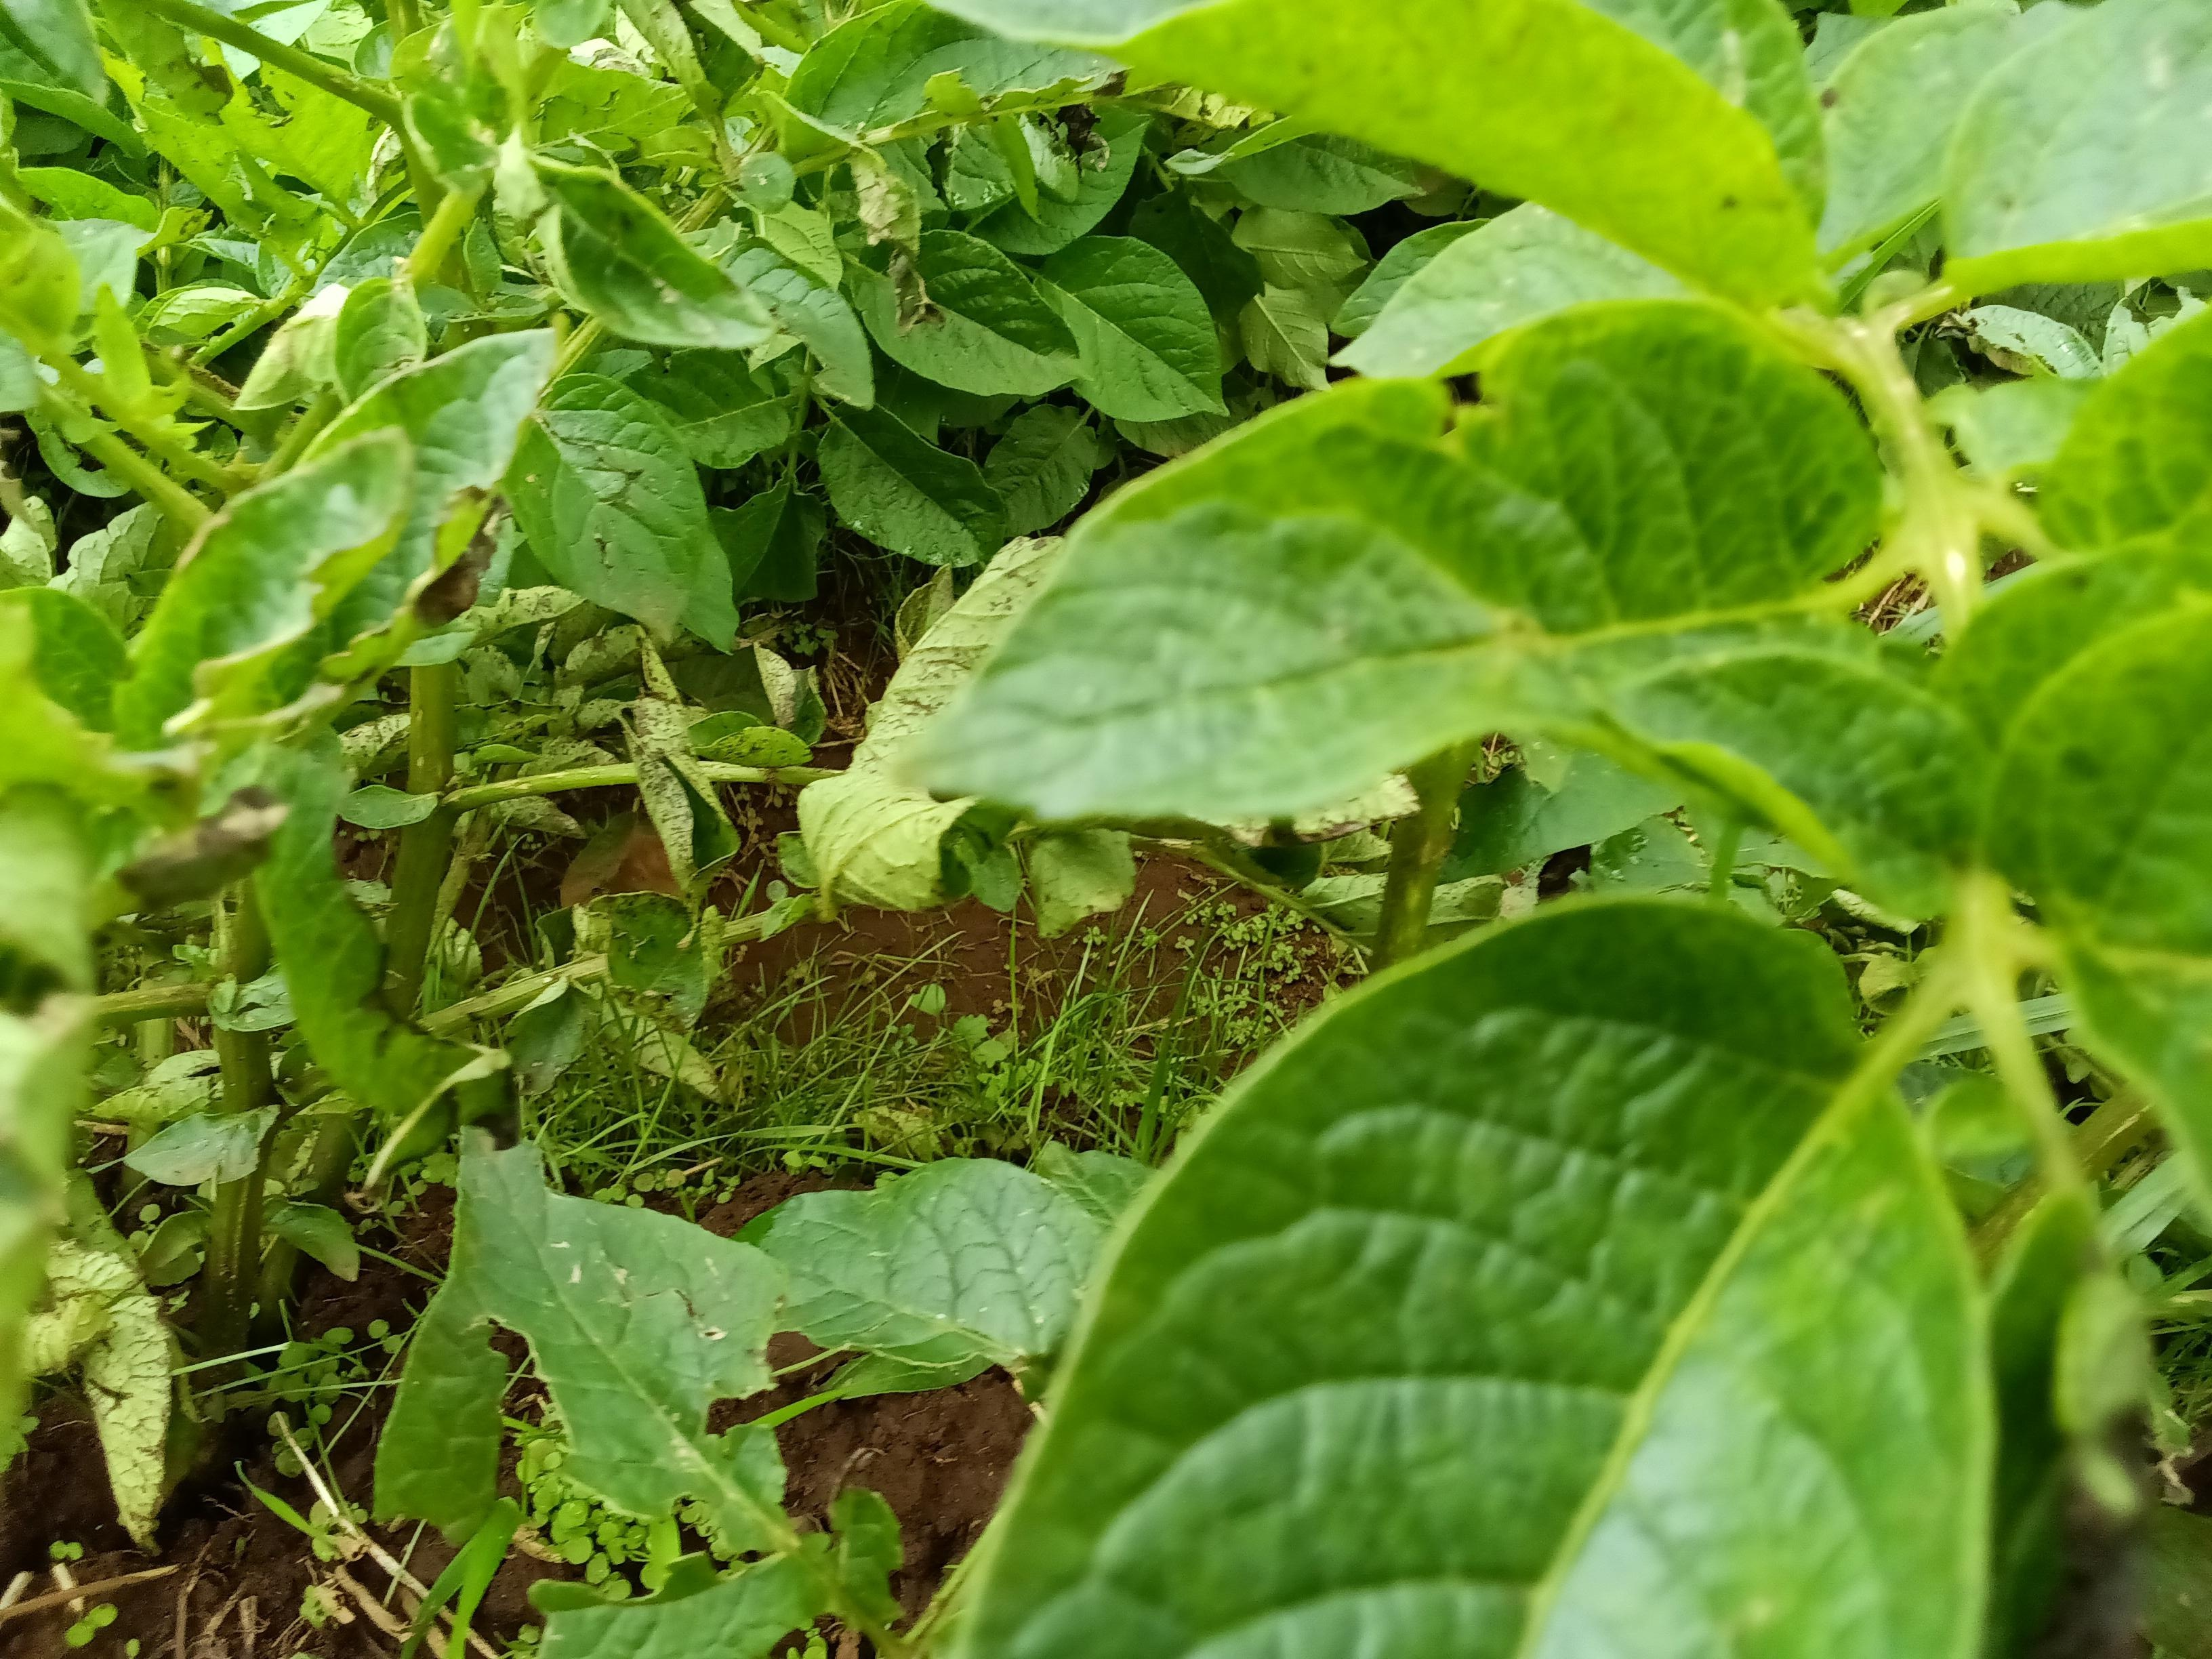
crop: potato
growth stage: vegetative
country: Kenya
